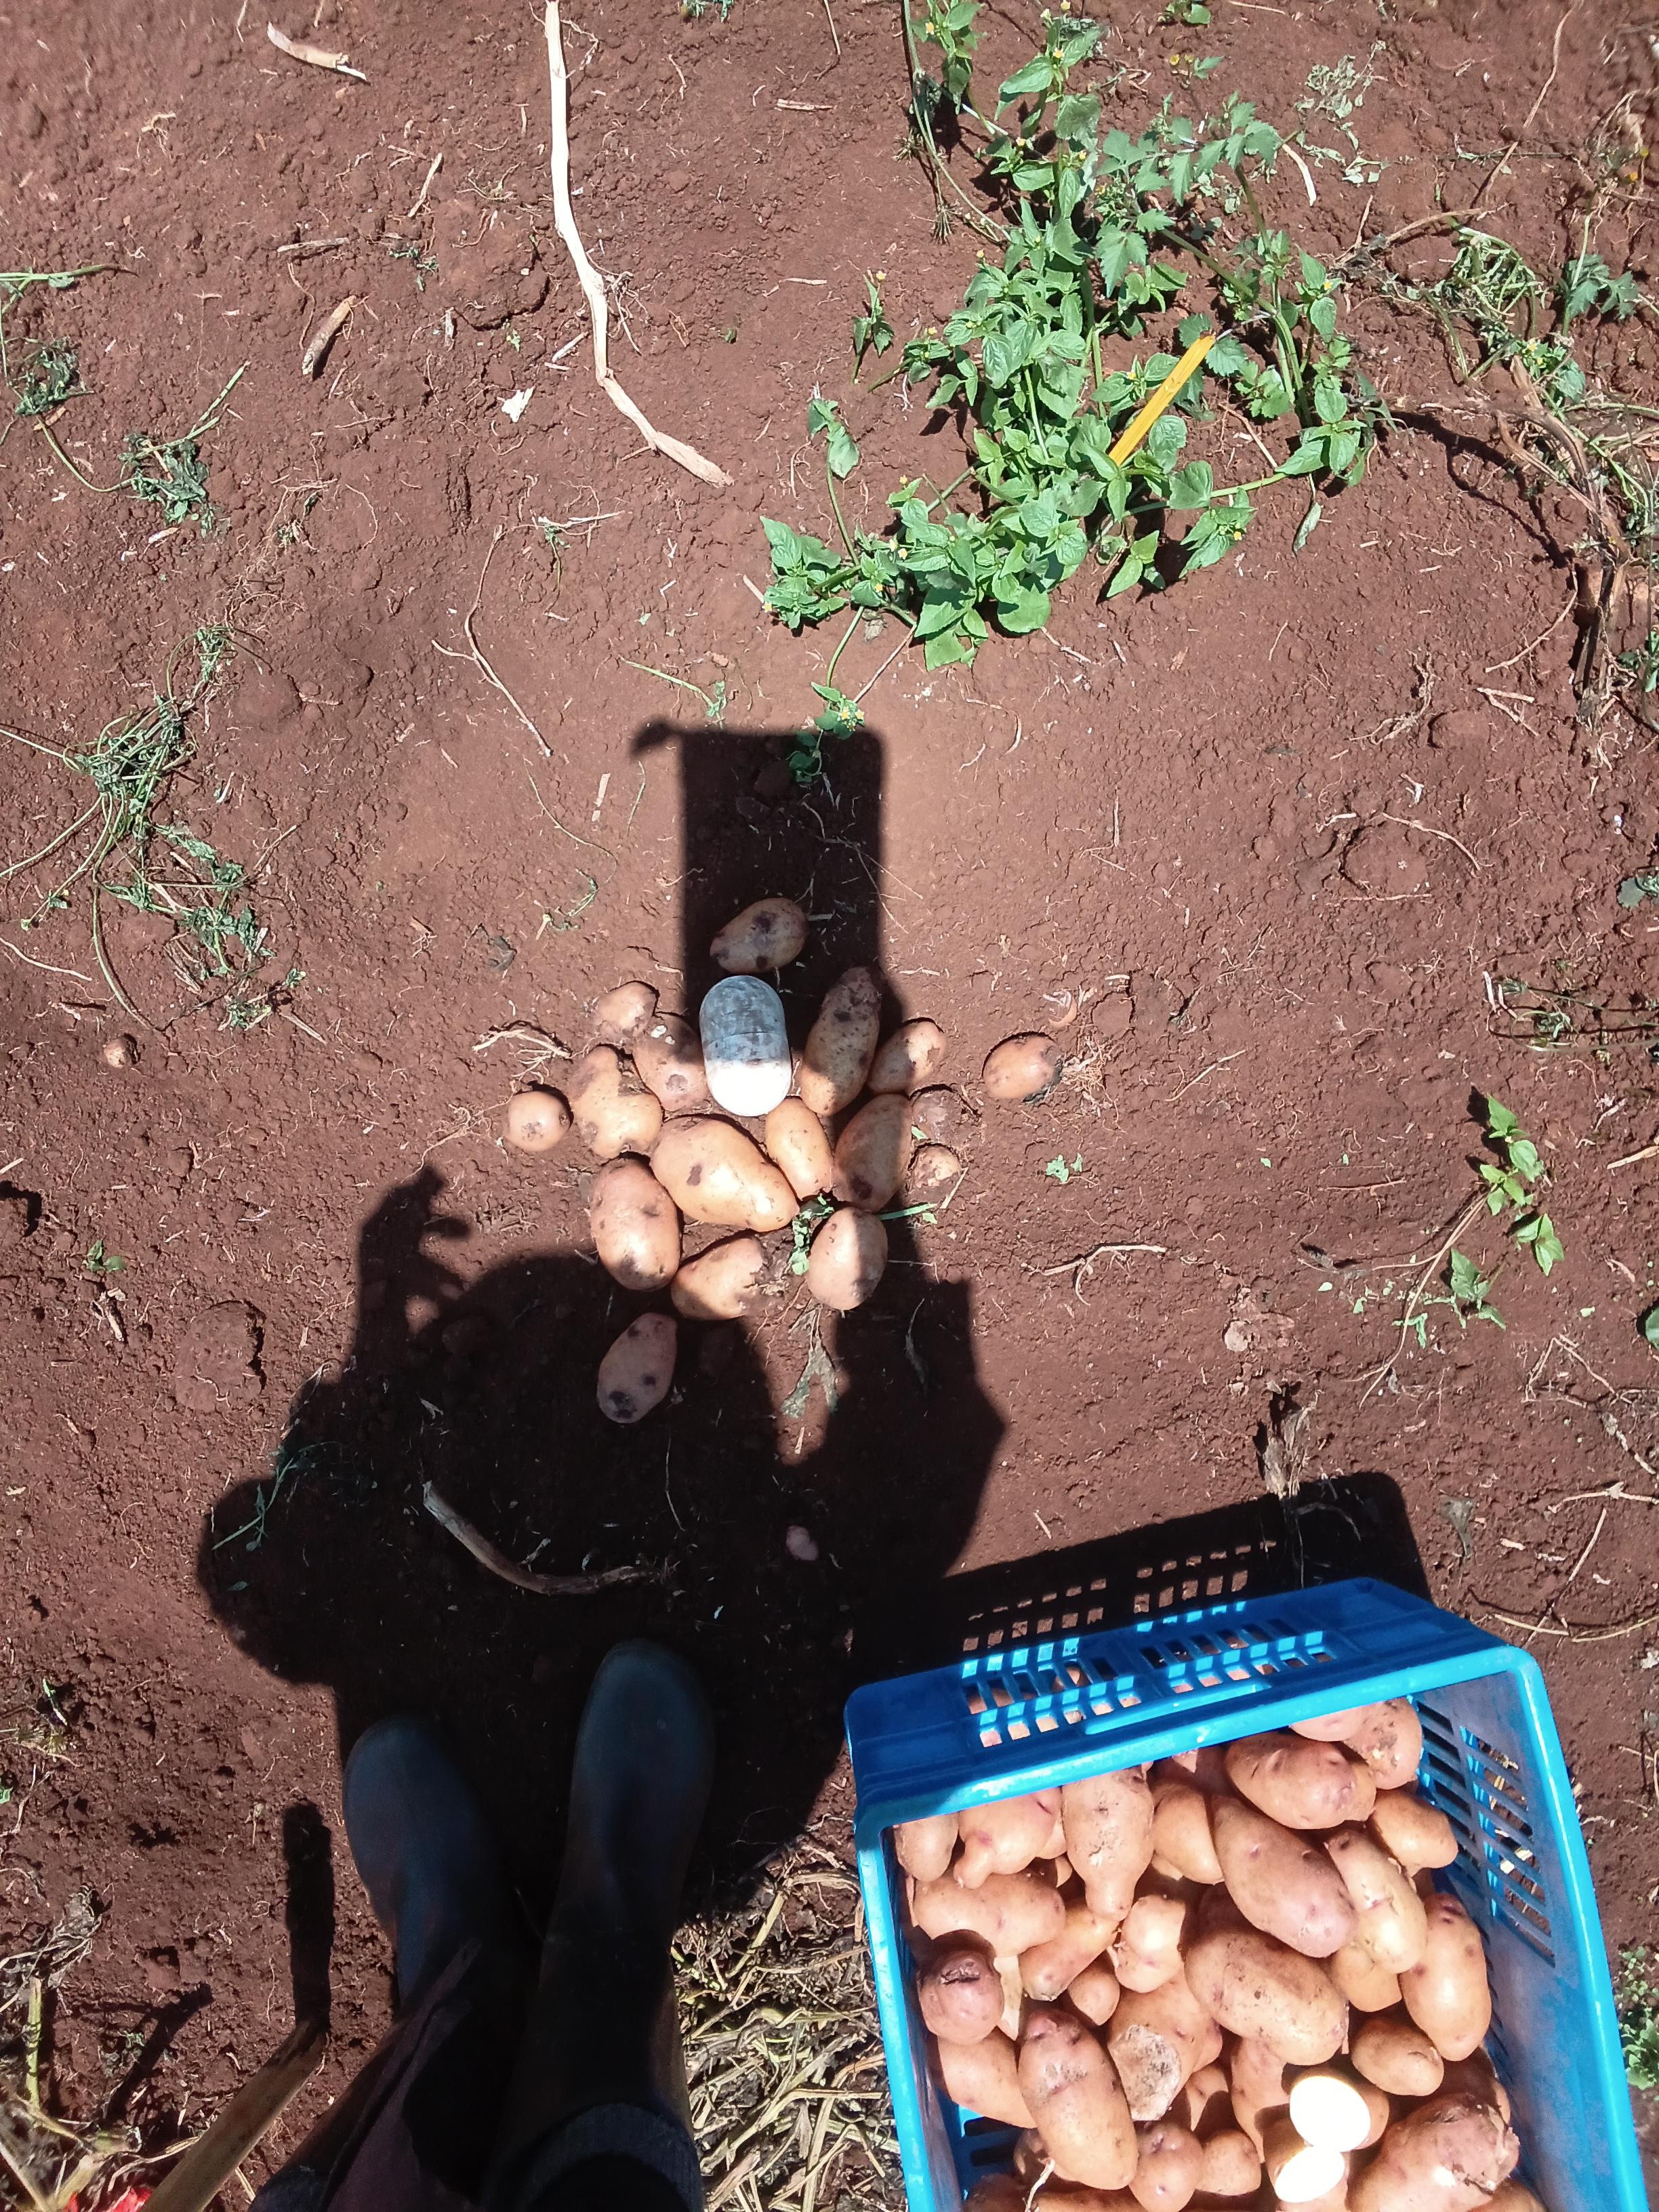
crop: potato
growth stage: harvest
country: Kenya
